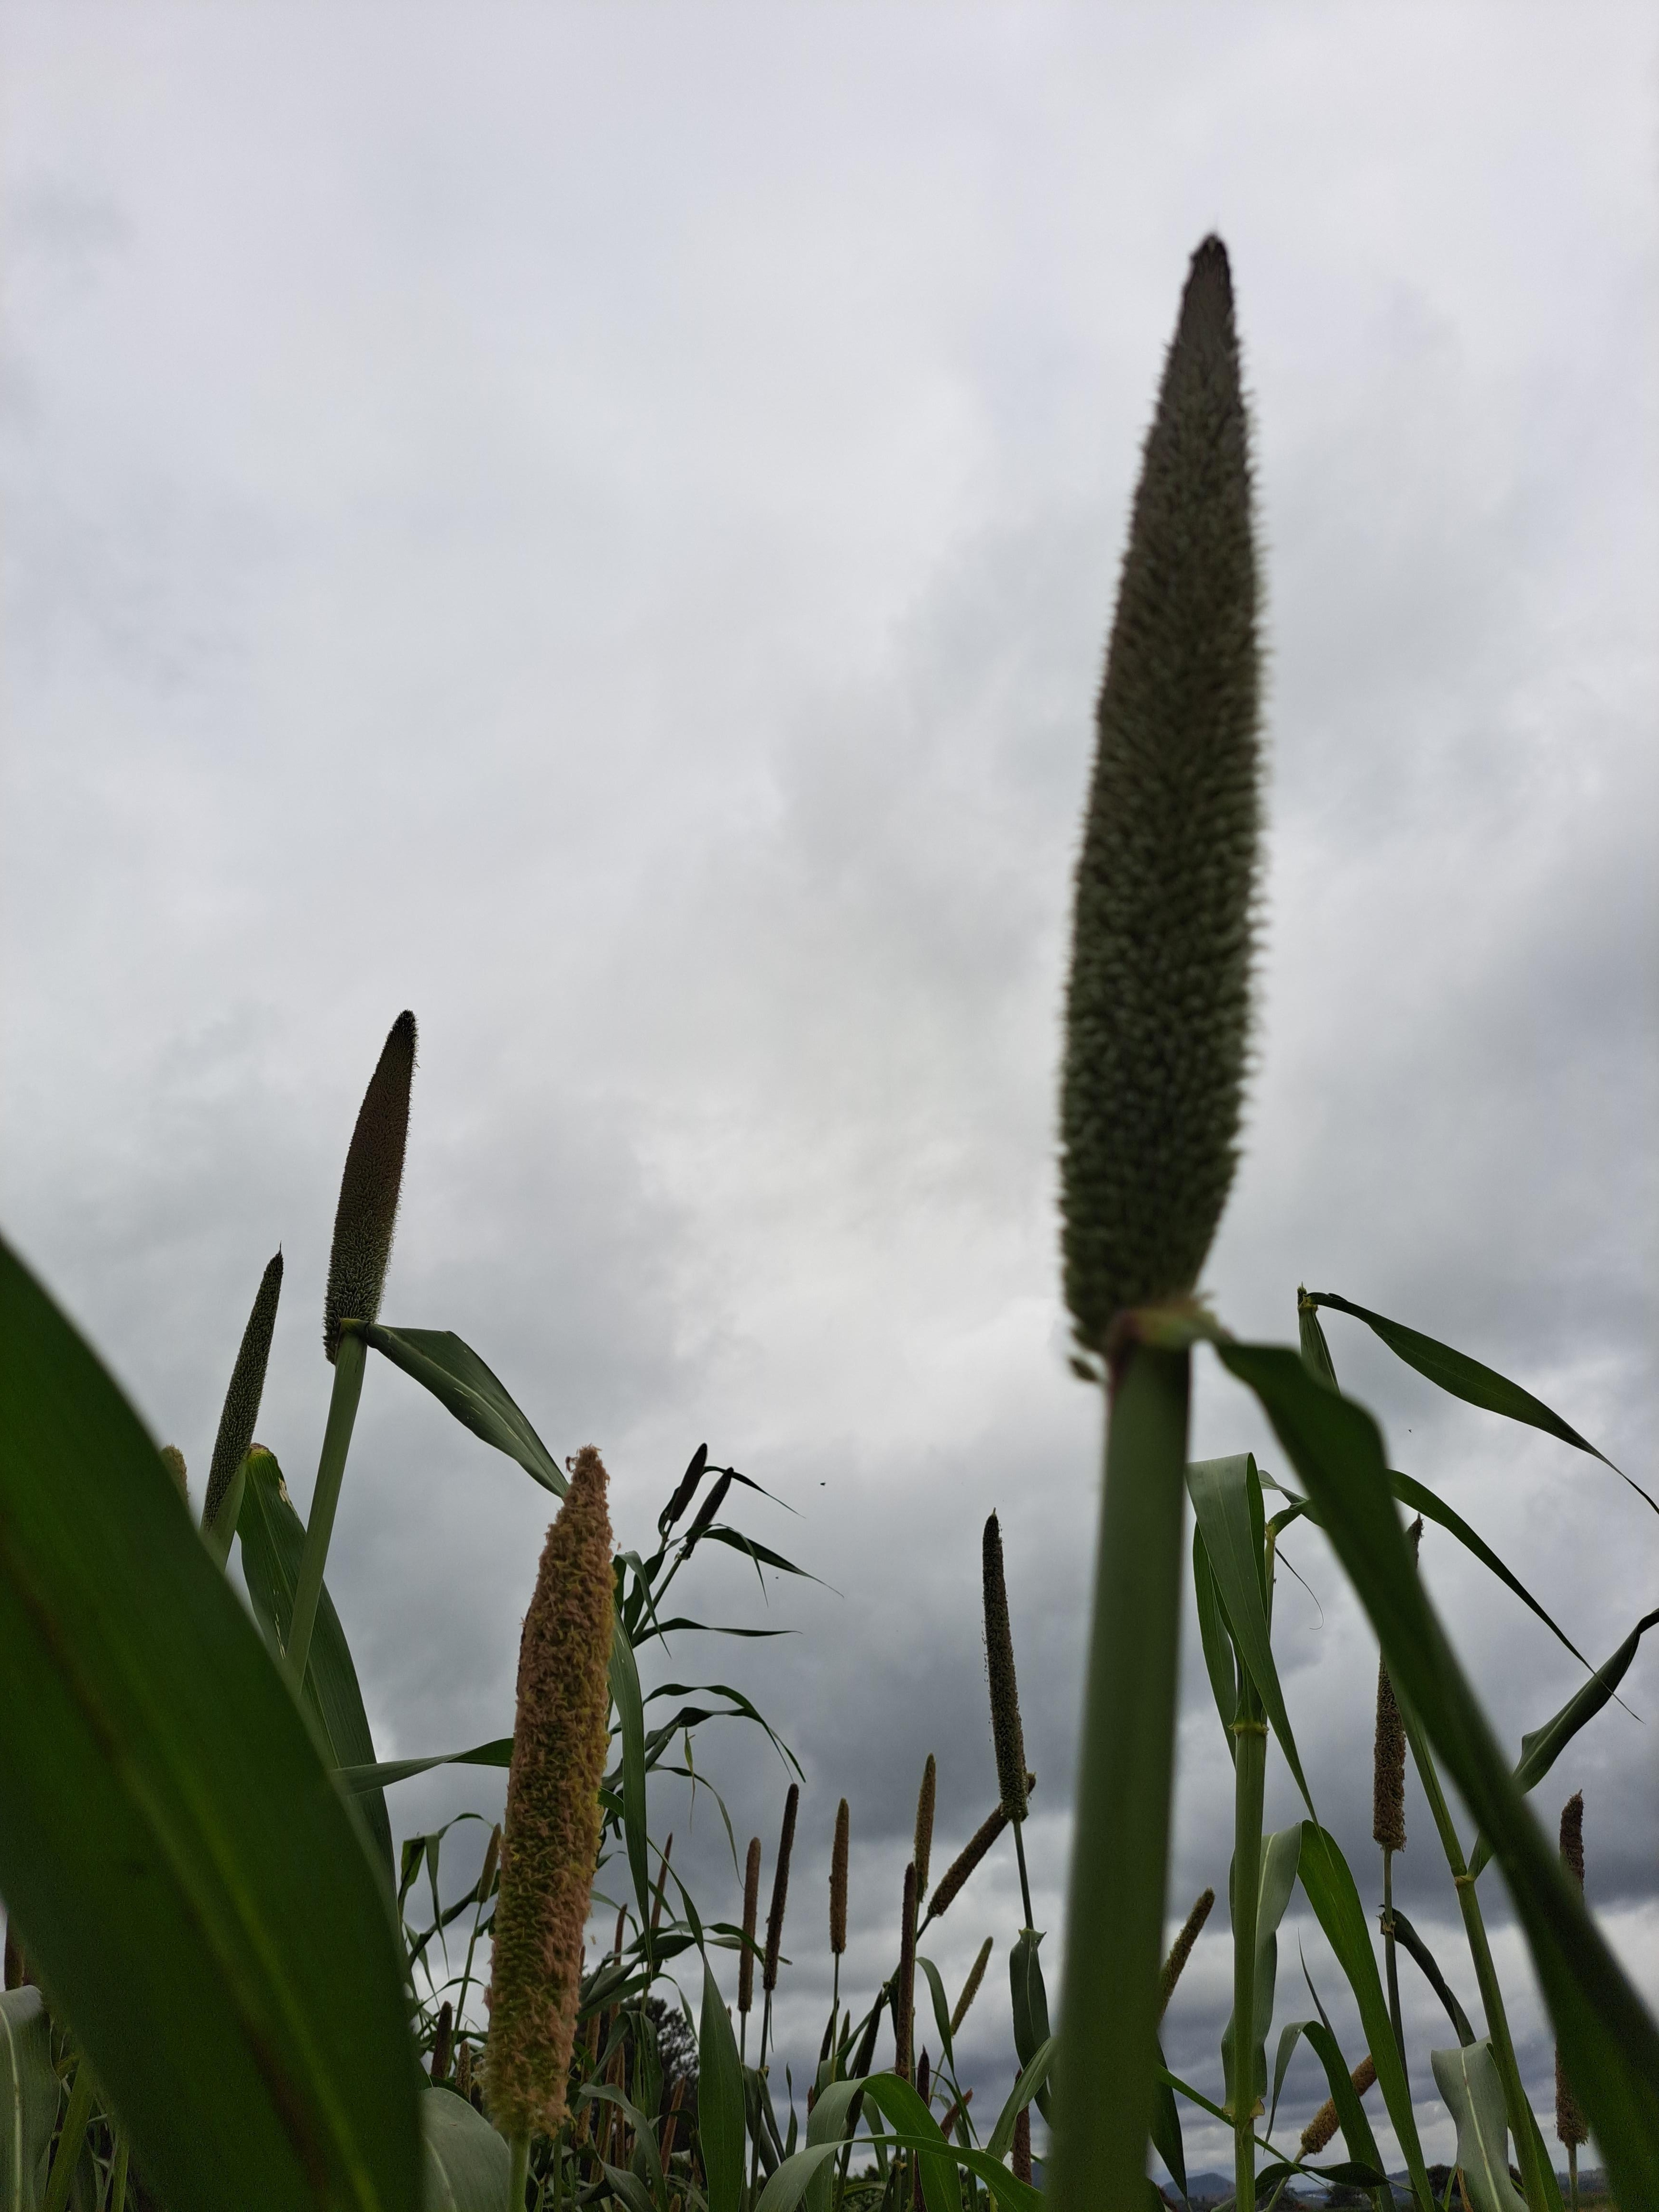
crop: pearl millet
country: Tanzania
